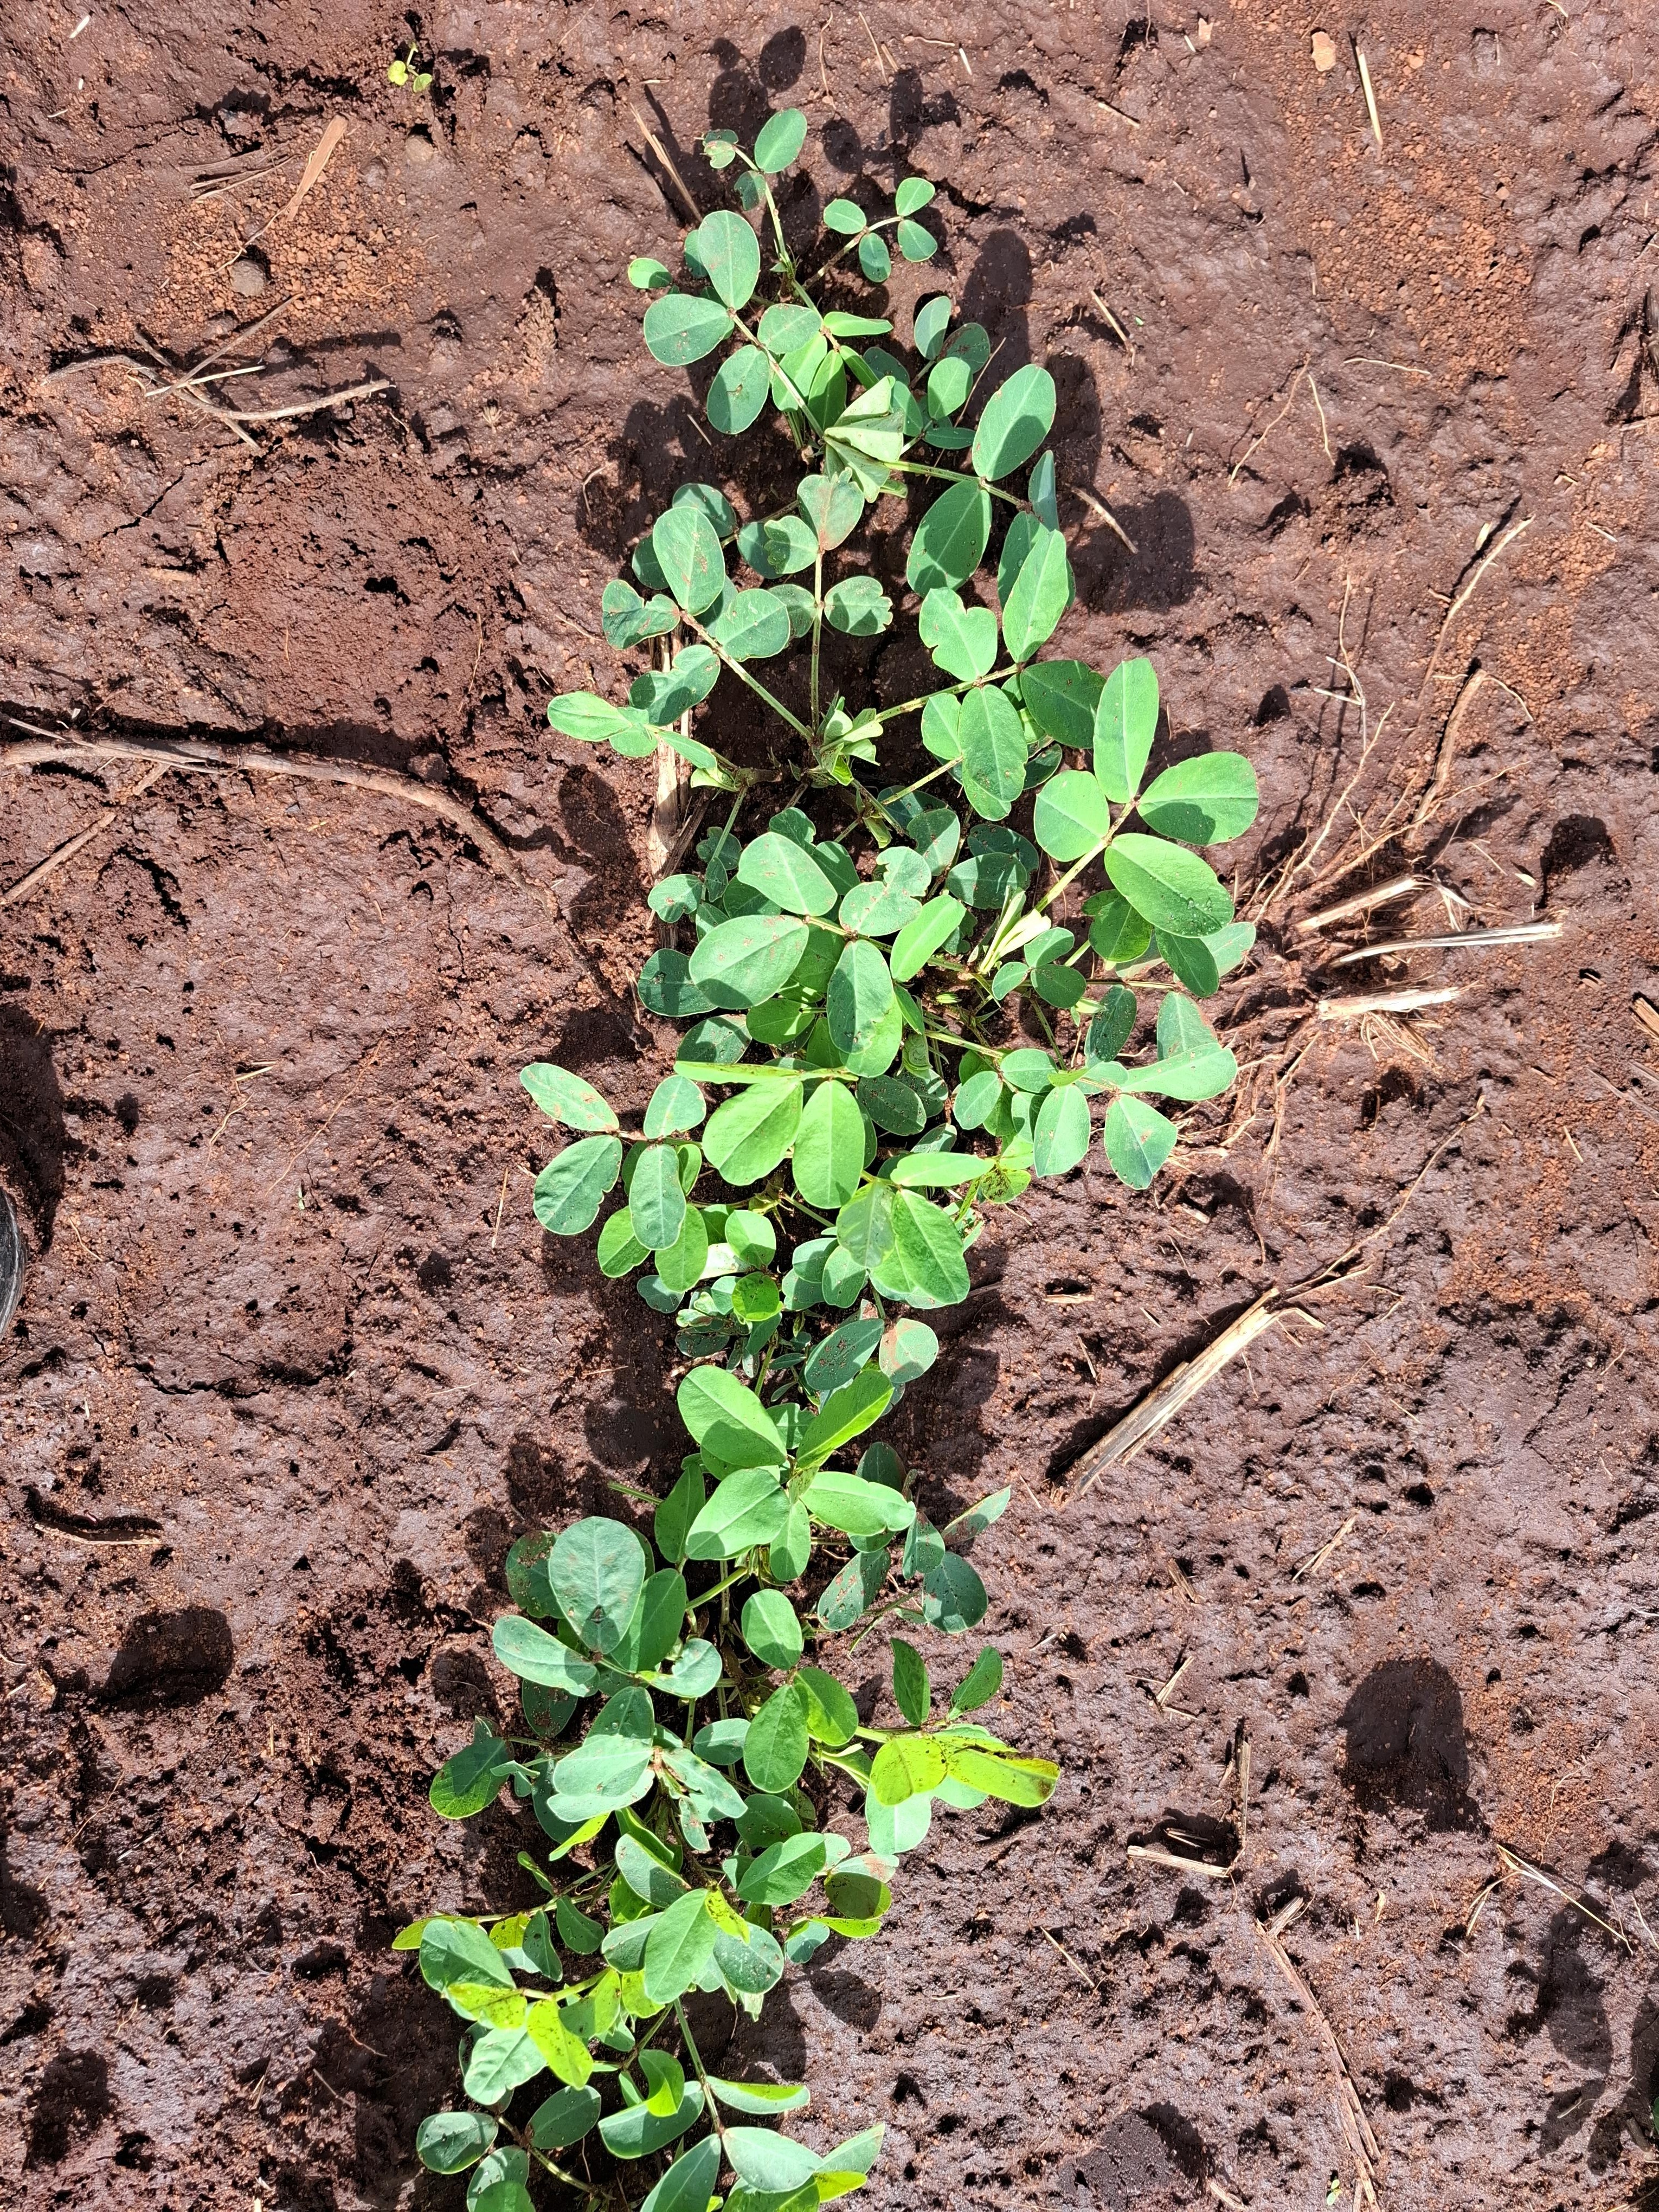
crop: groundnut
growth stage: vegetative
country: Kenya
